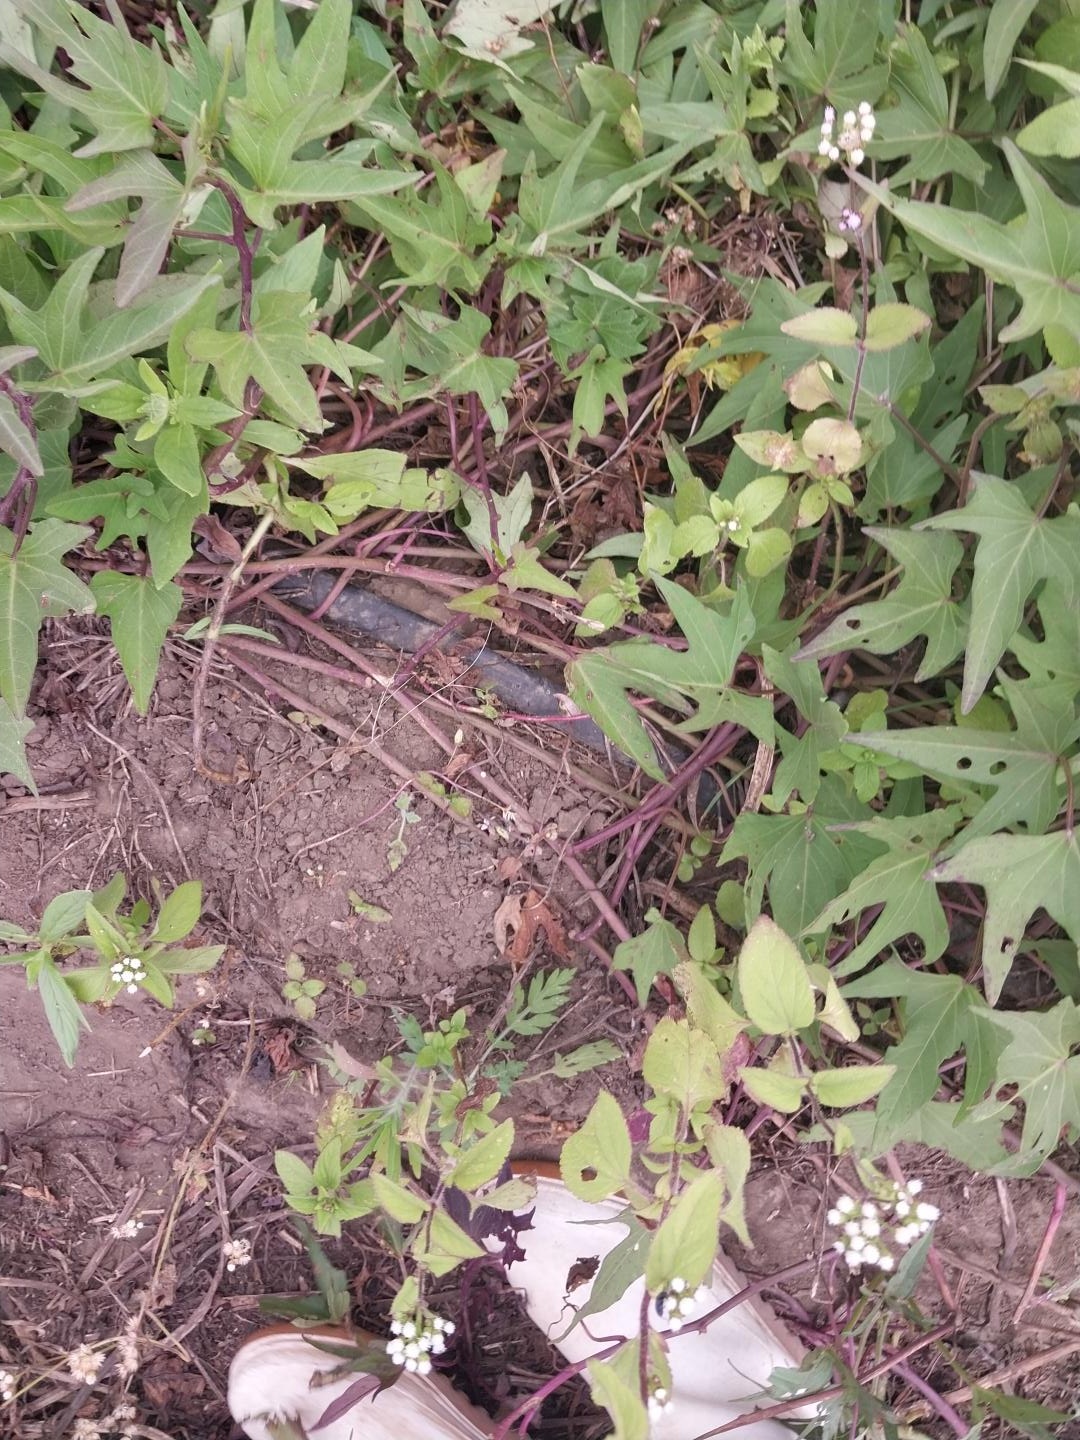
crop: sweet potato
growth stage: flowering
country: Tanzania
